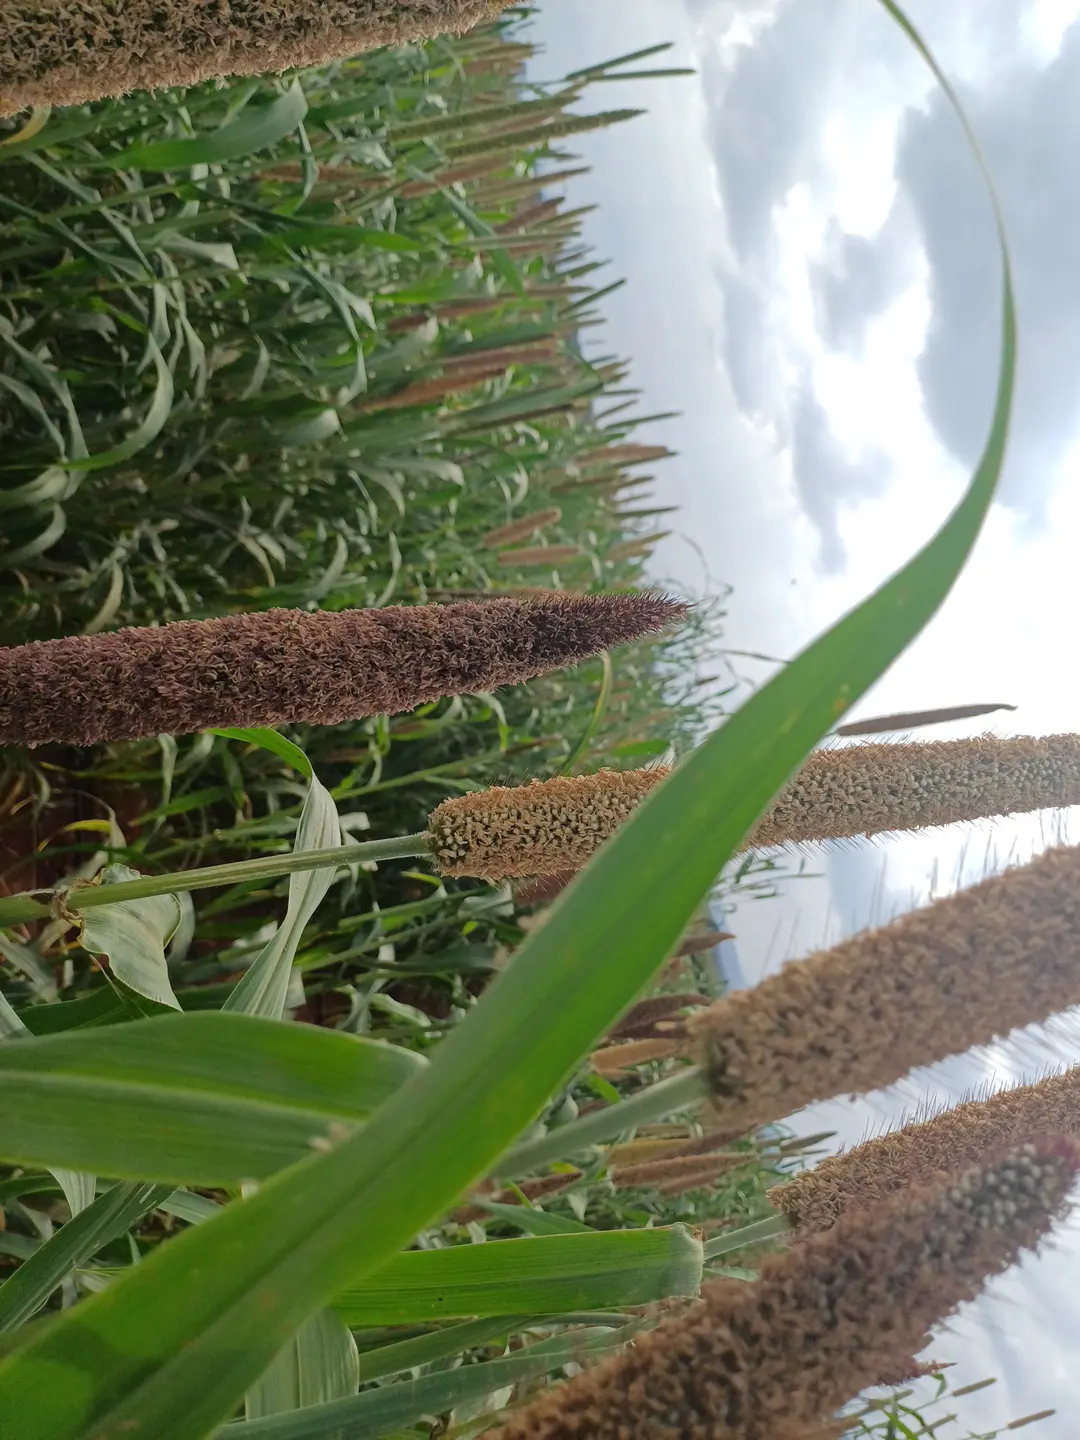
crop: pearl millet
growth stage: filling grain
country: Kenya
